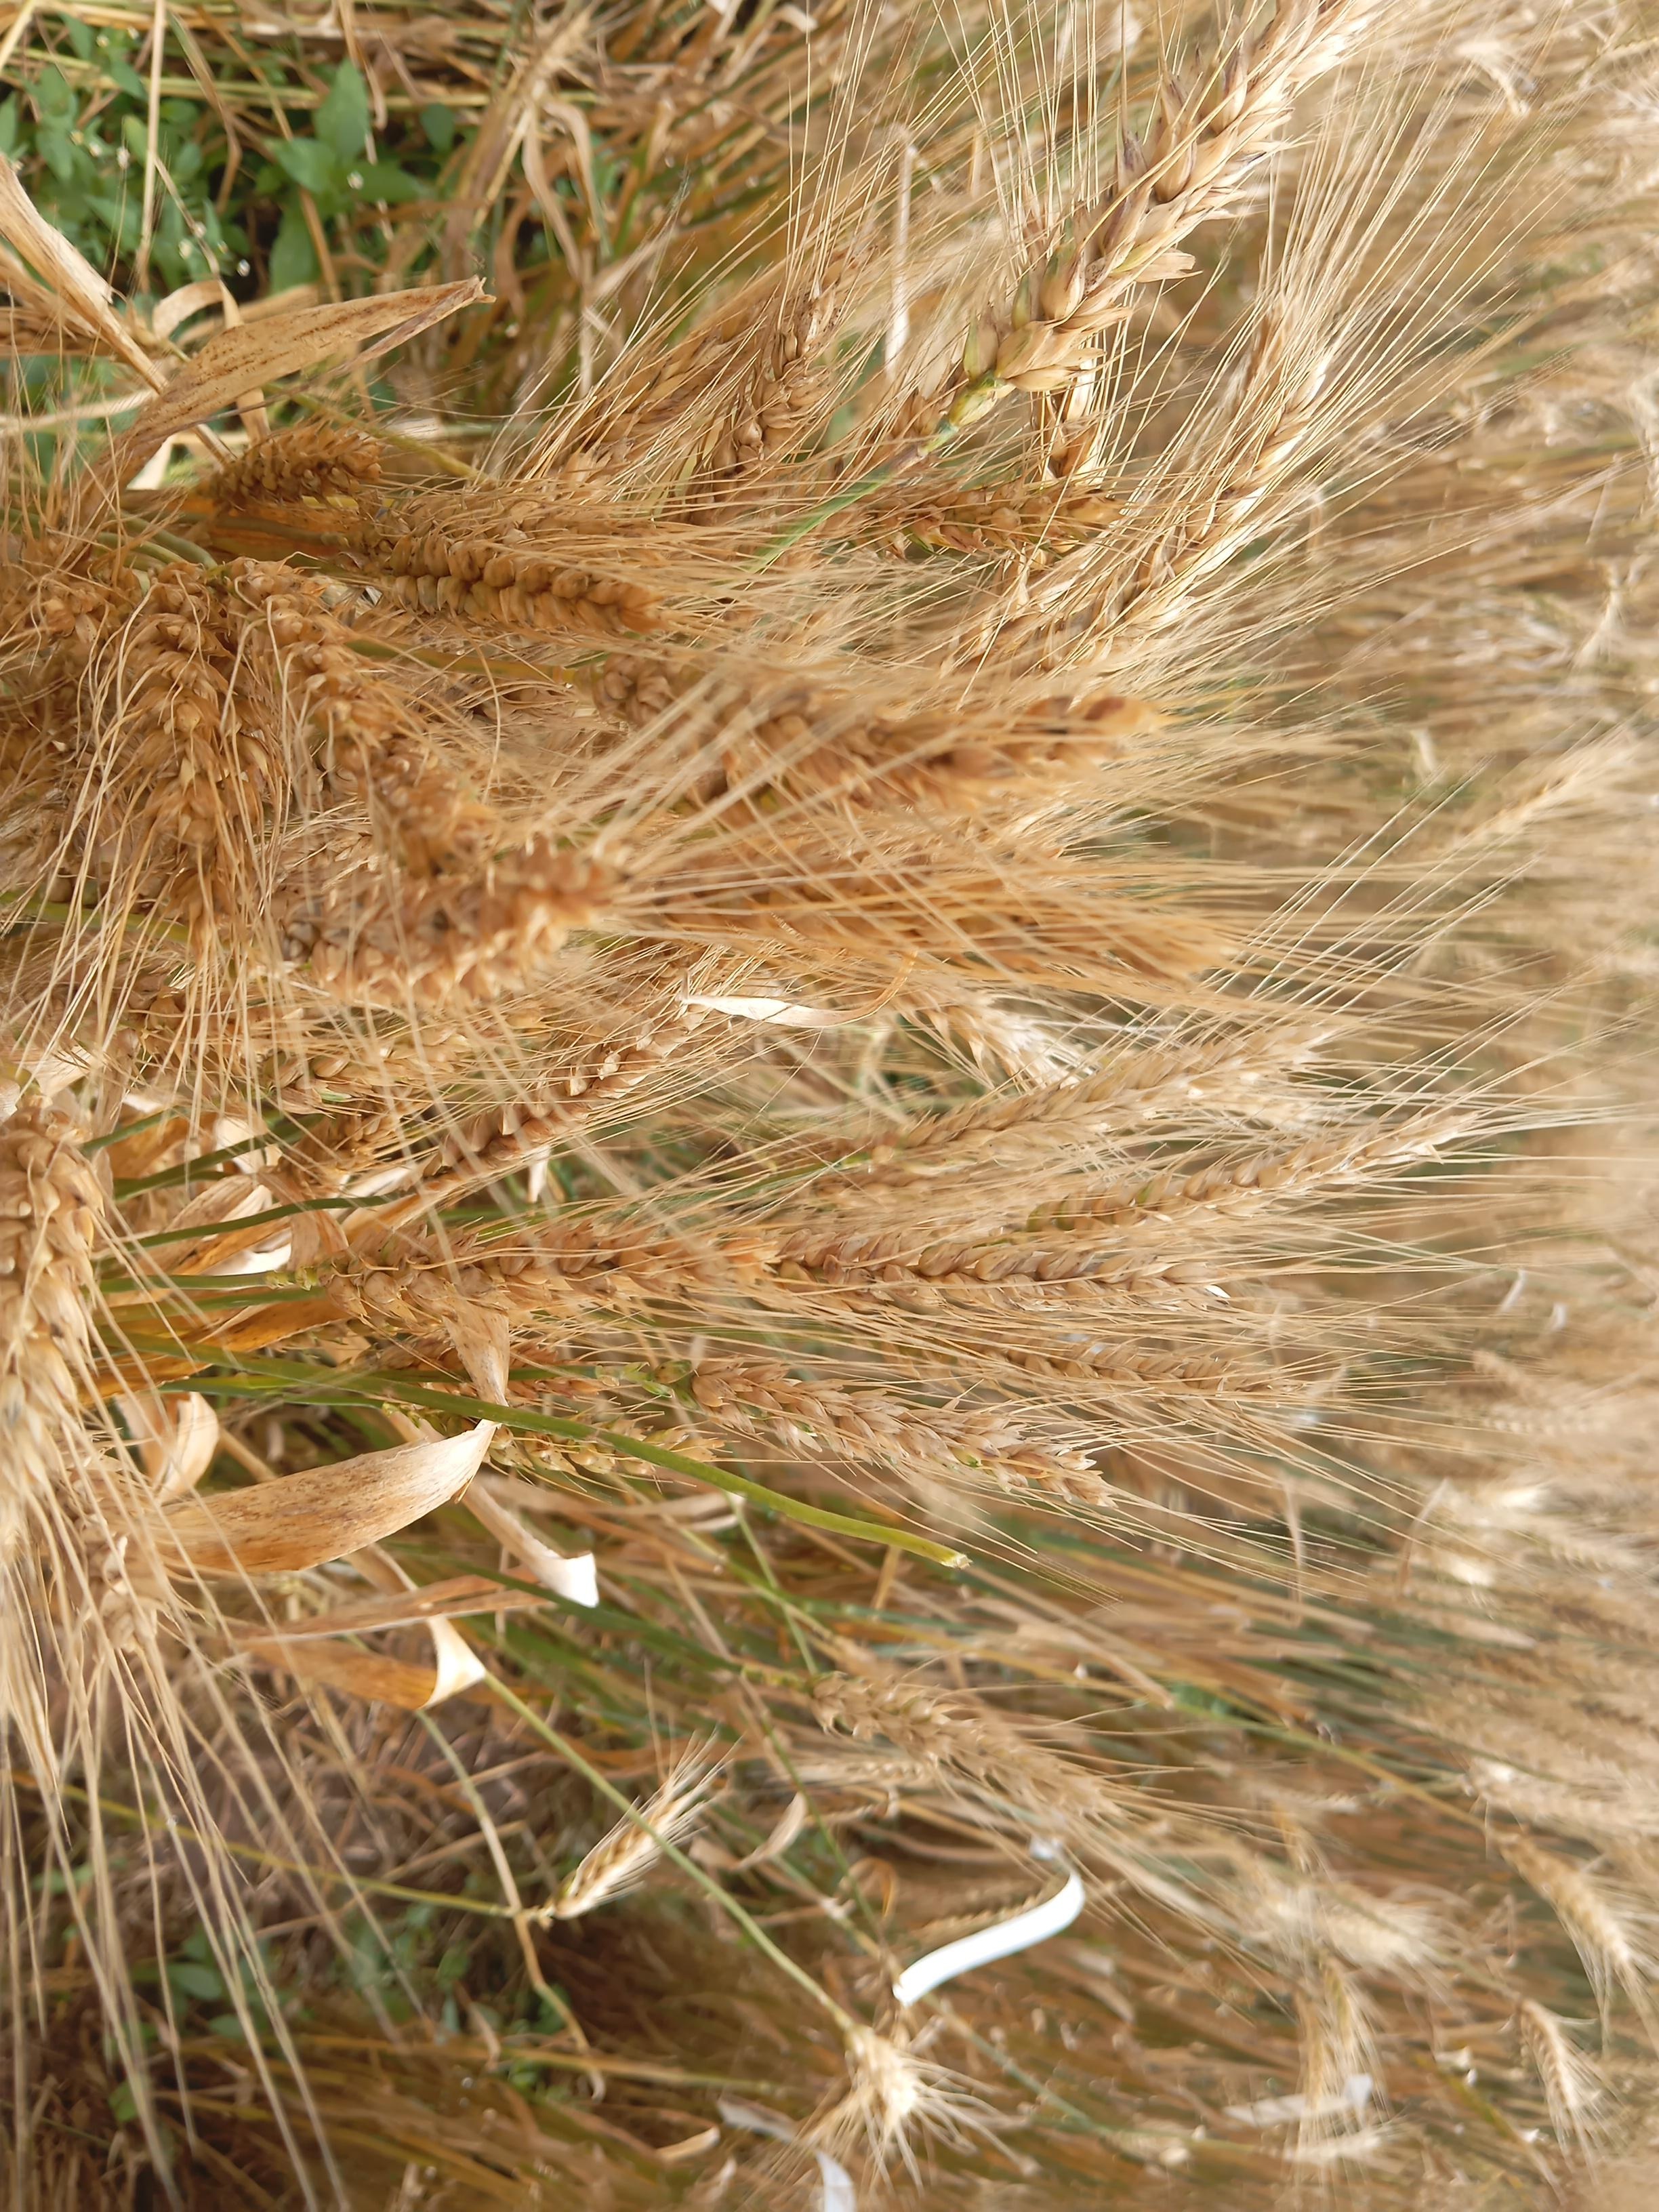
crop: wheat
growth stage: maturity
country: Kenya
